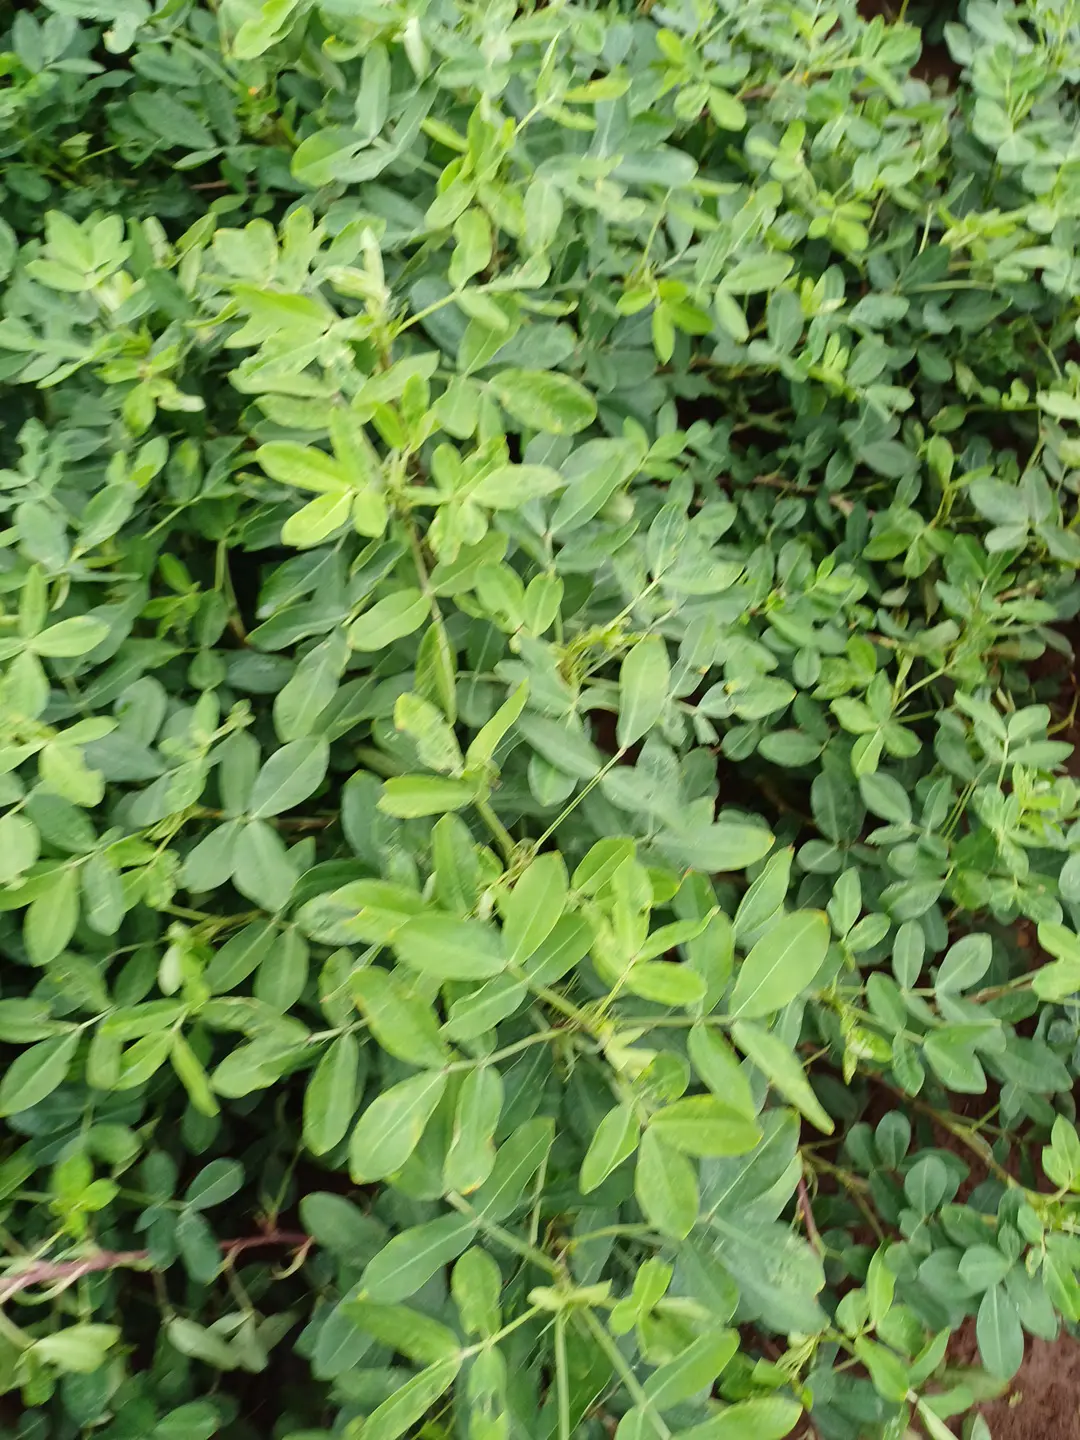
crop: groundnut
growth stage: pegging
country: Kenya
